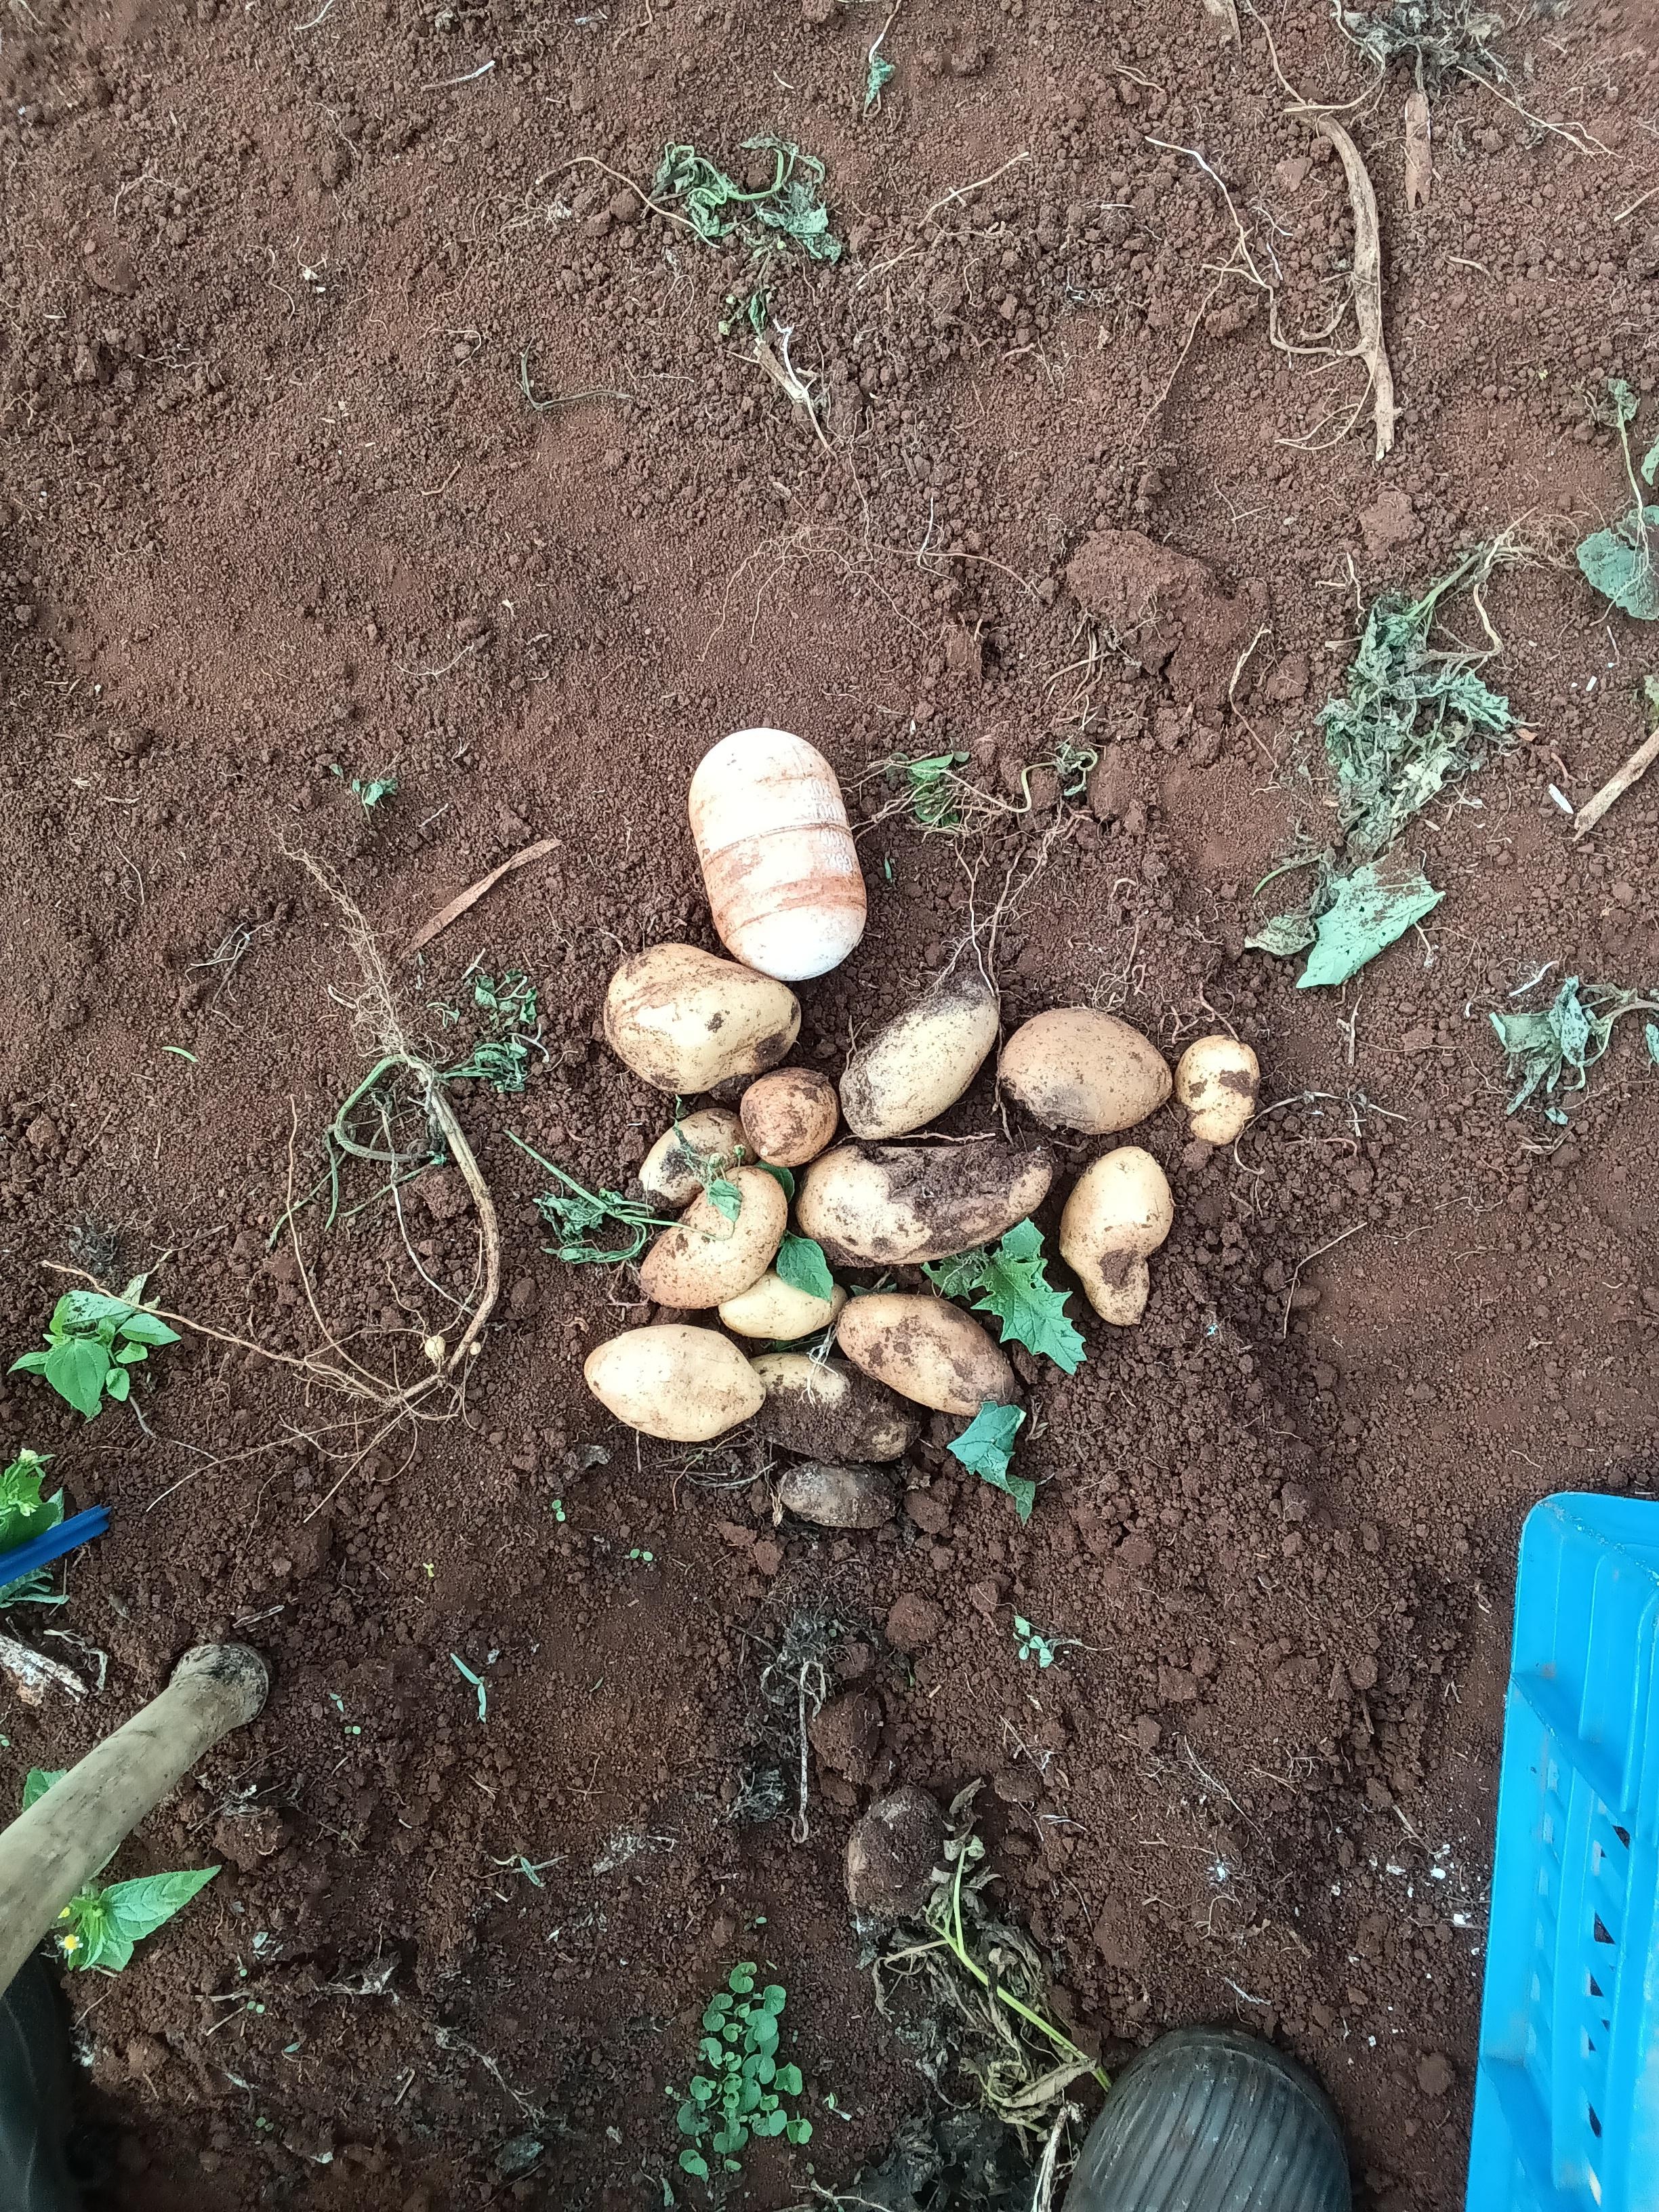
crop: potato
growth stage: harvest
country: Kenya
